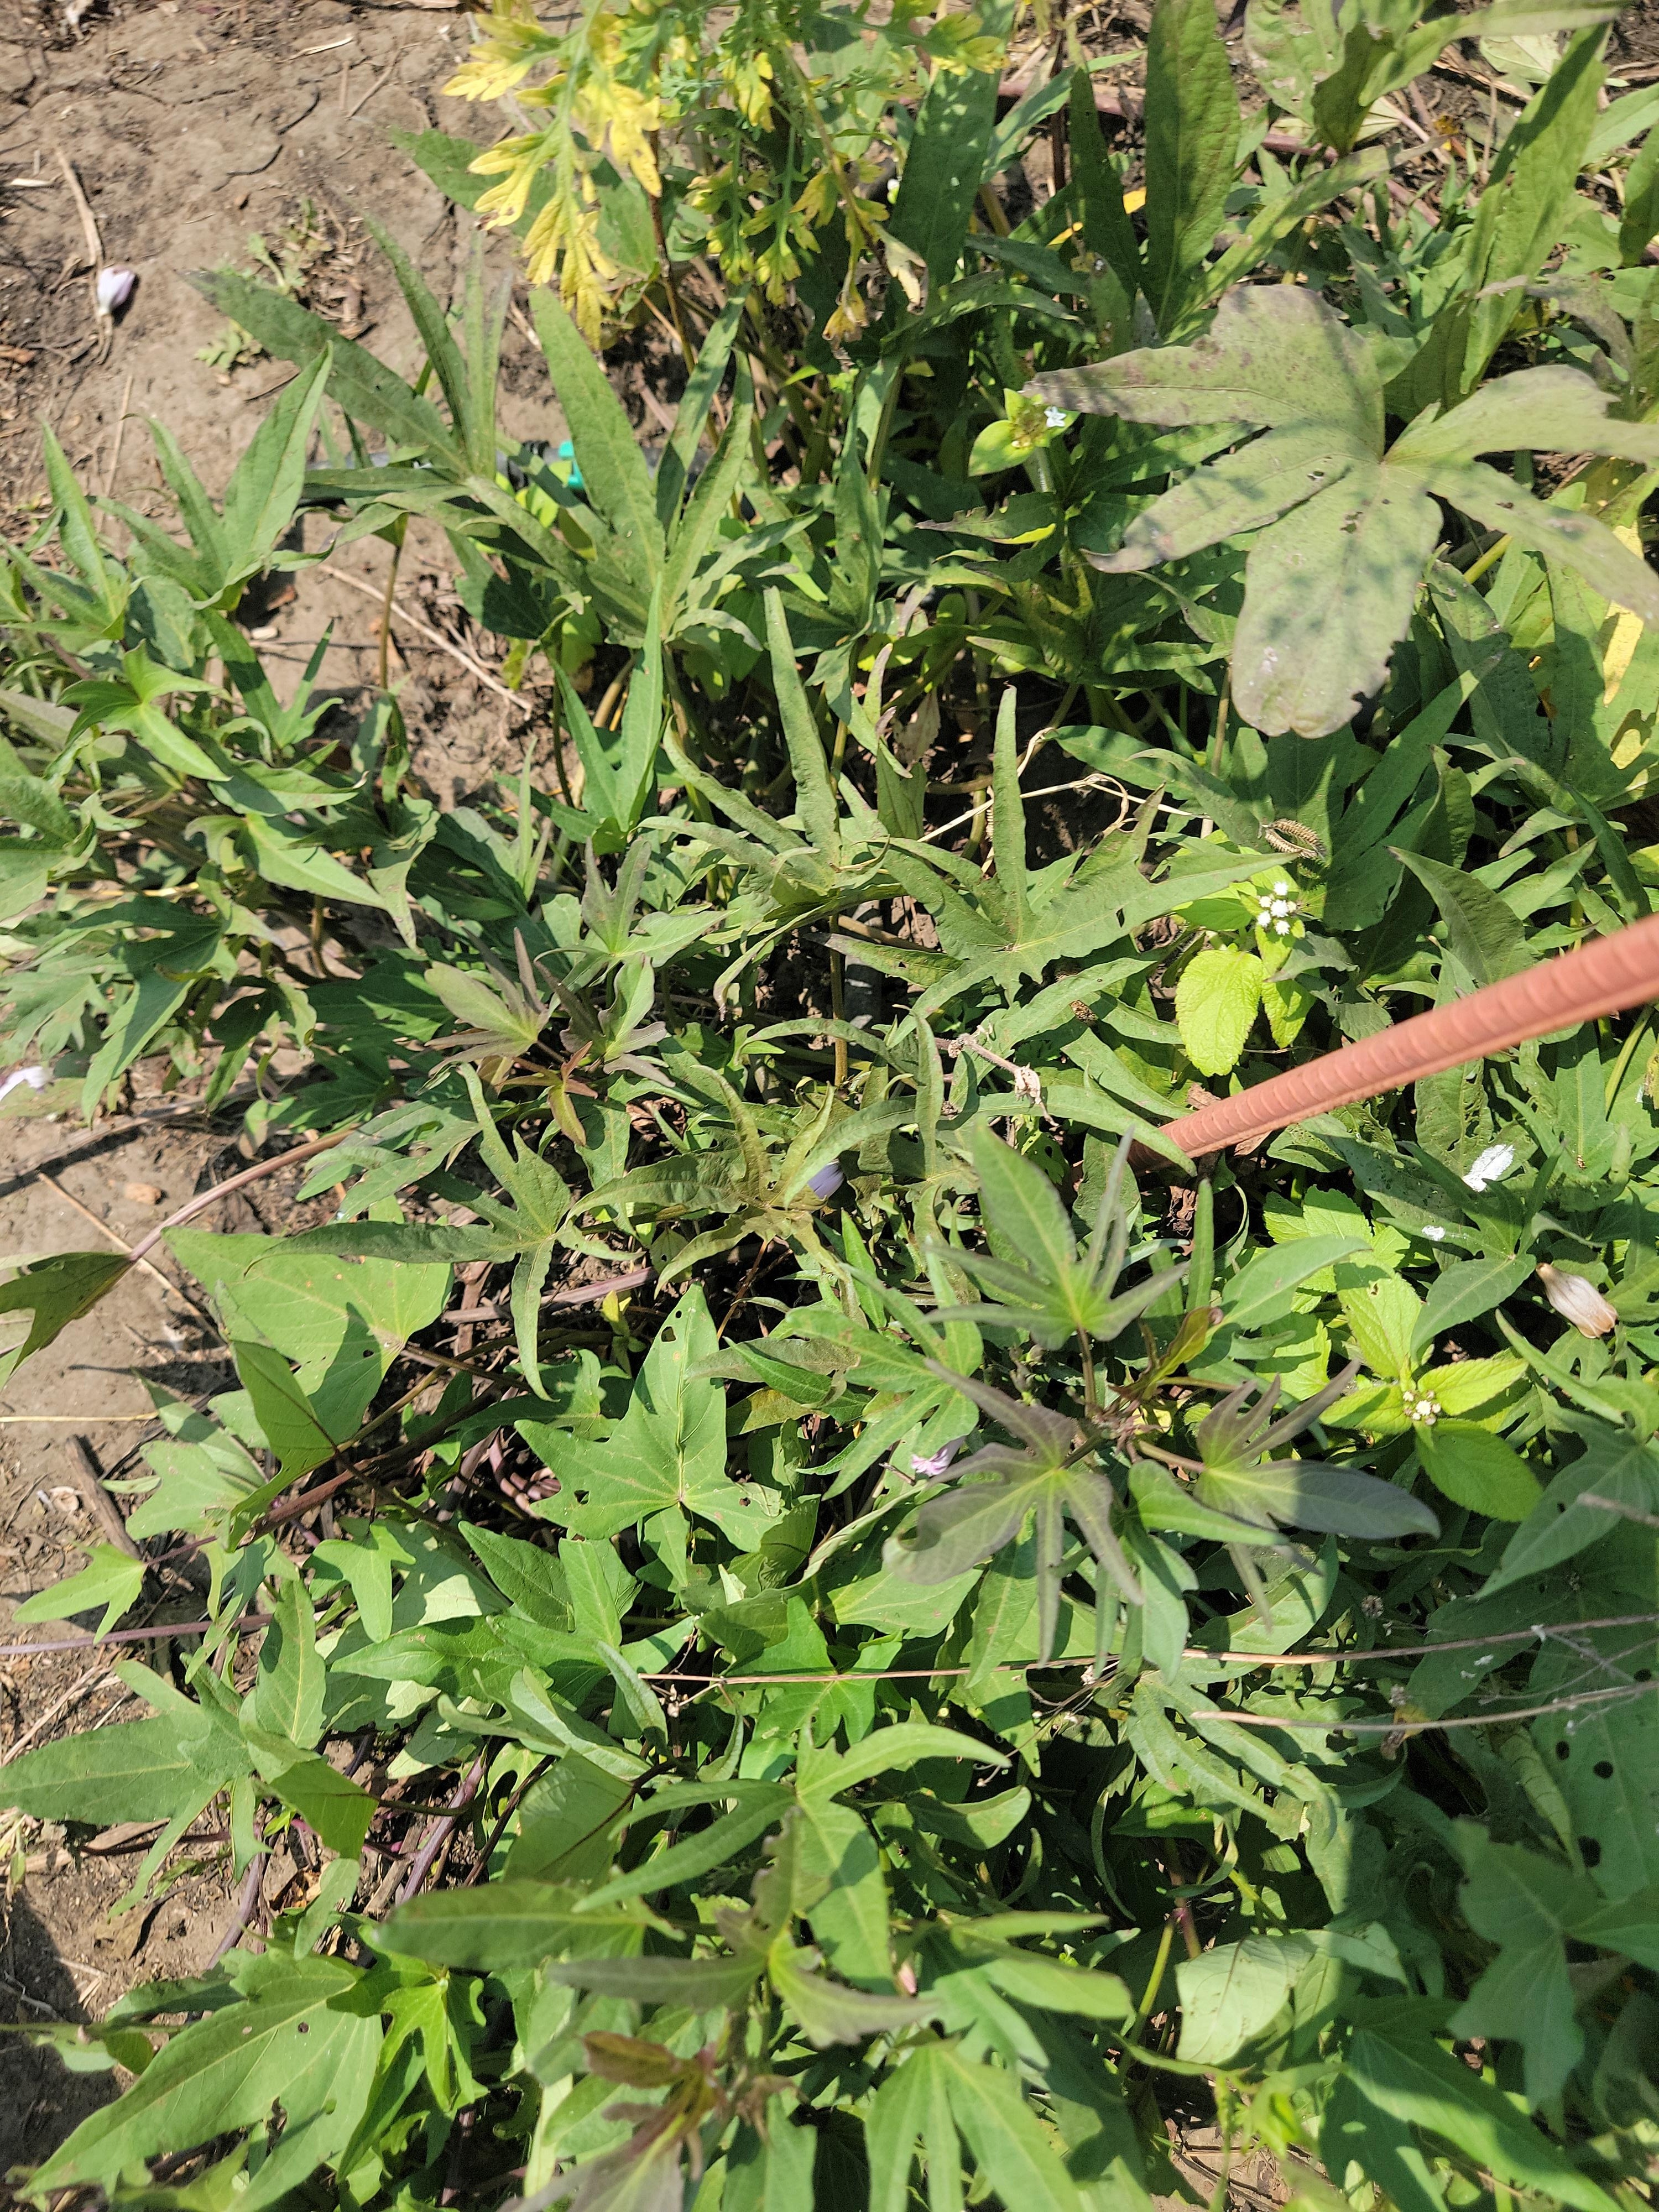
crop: sweet potato
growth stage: flowering
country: Tanzania
